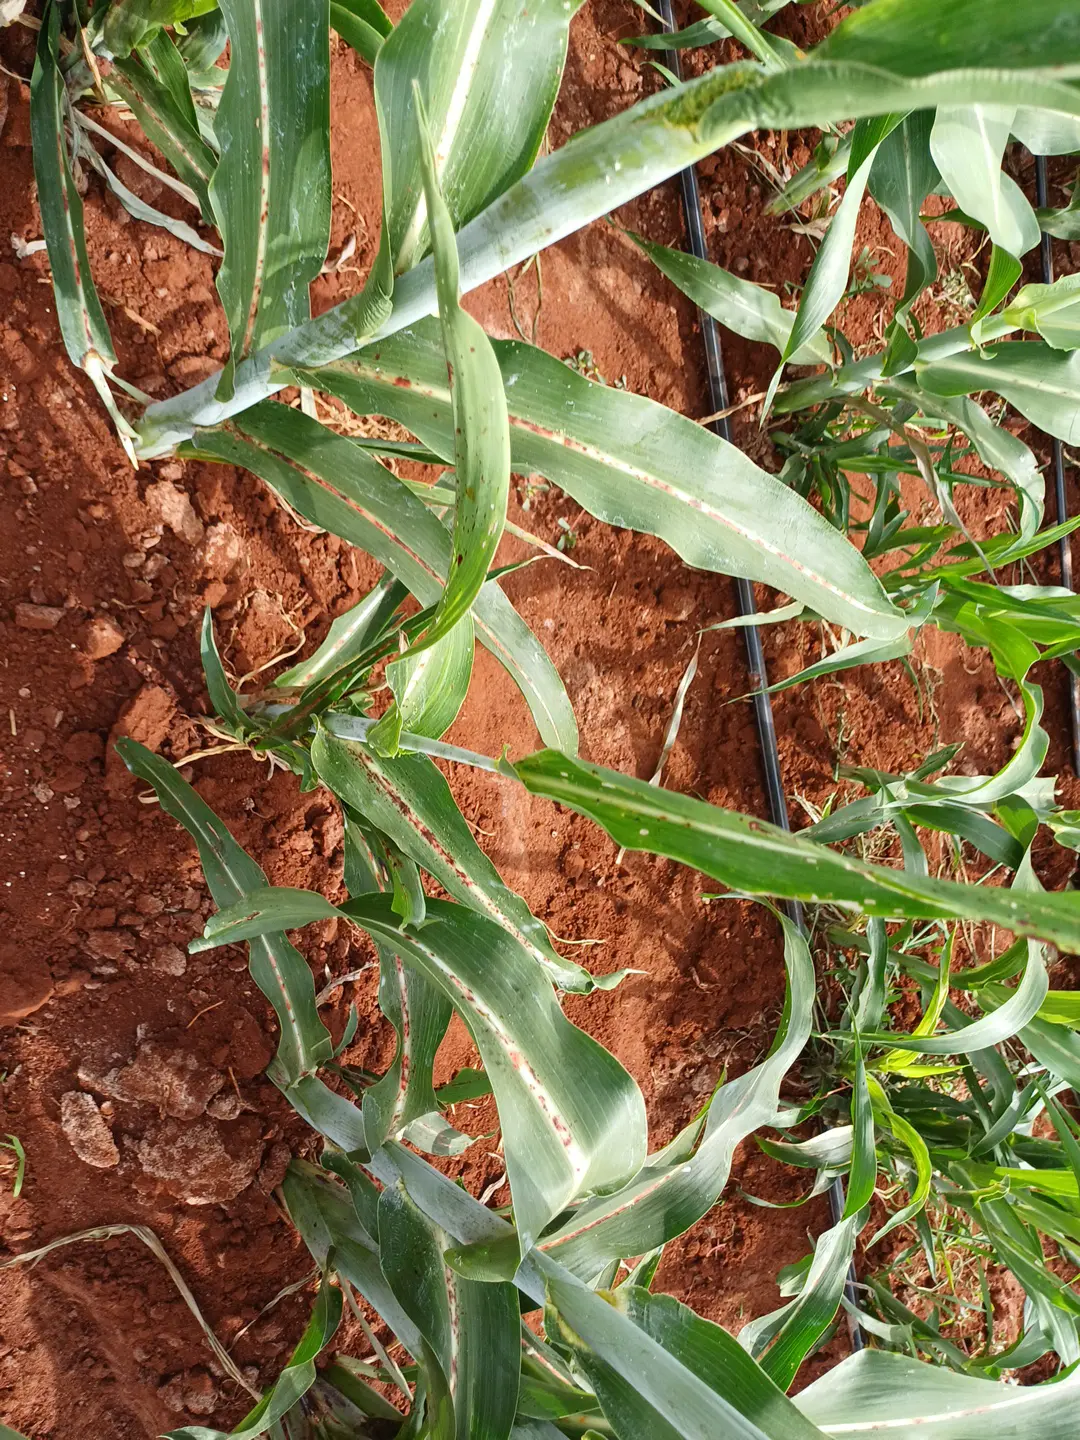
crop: sorghum
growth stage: heading tuber
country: Kenya
